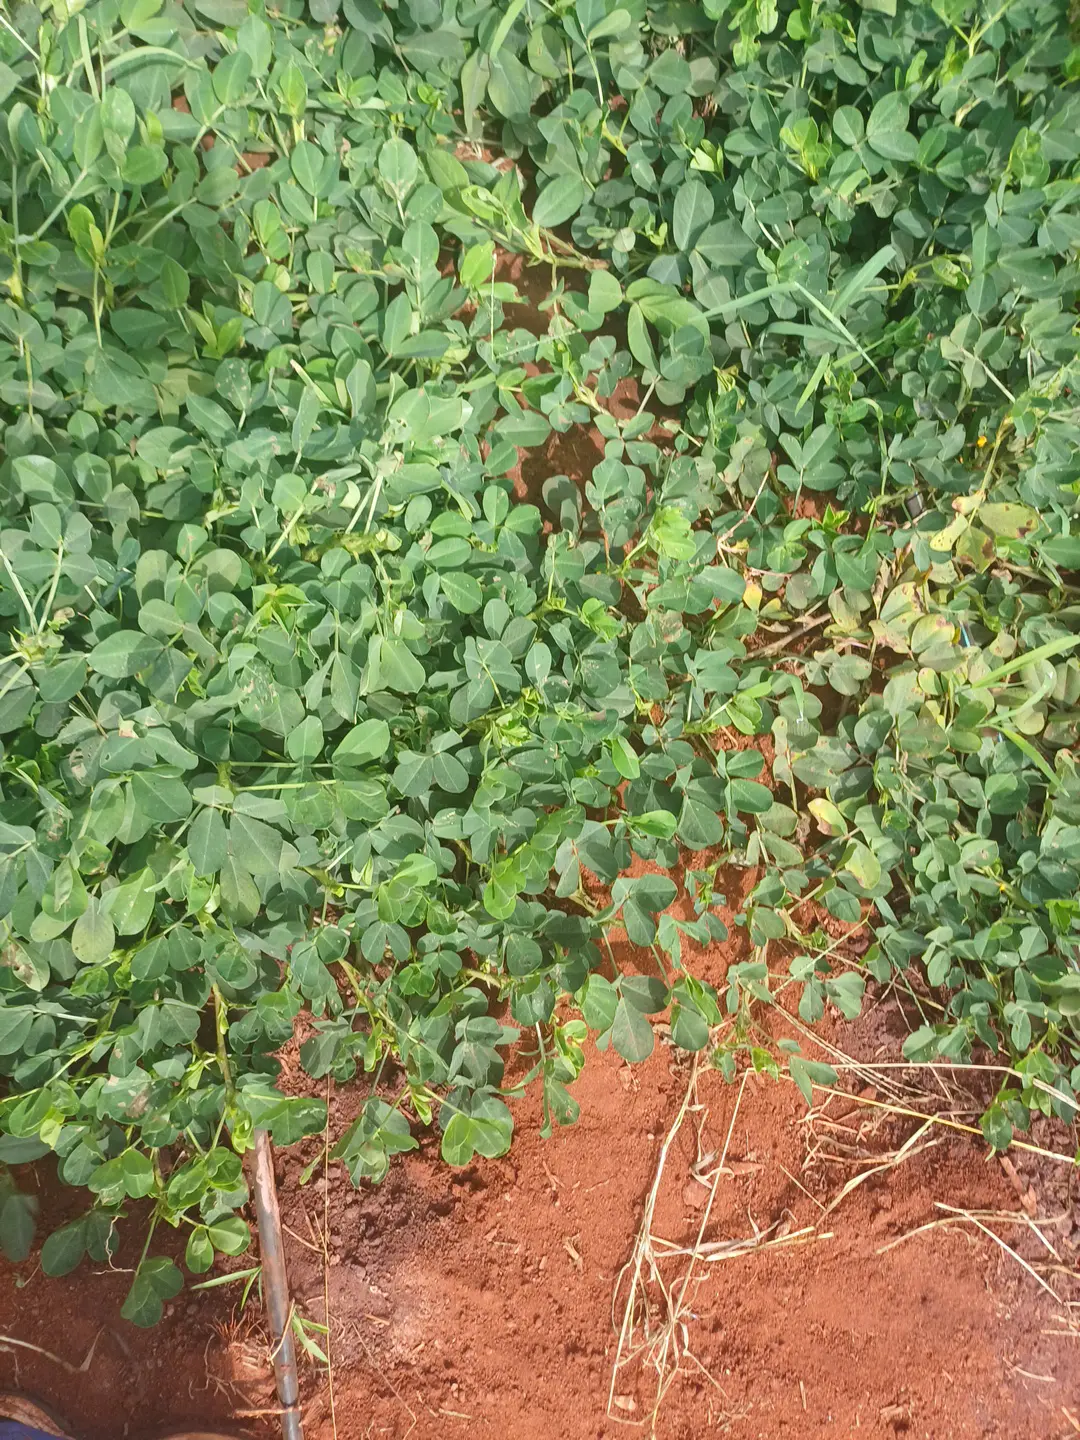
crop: groundnut
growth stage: pegging
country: Kenya
